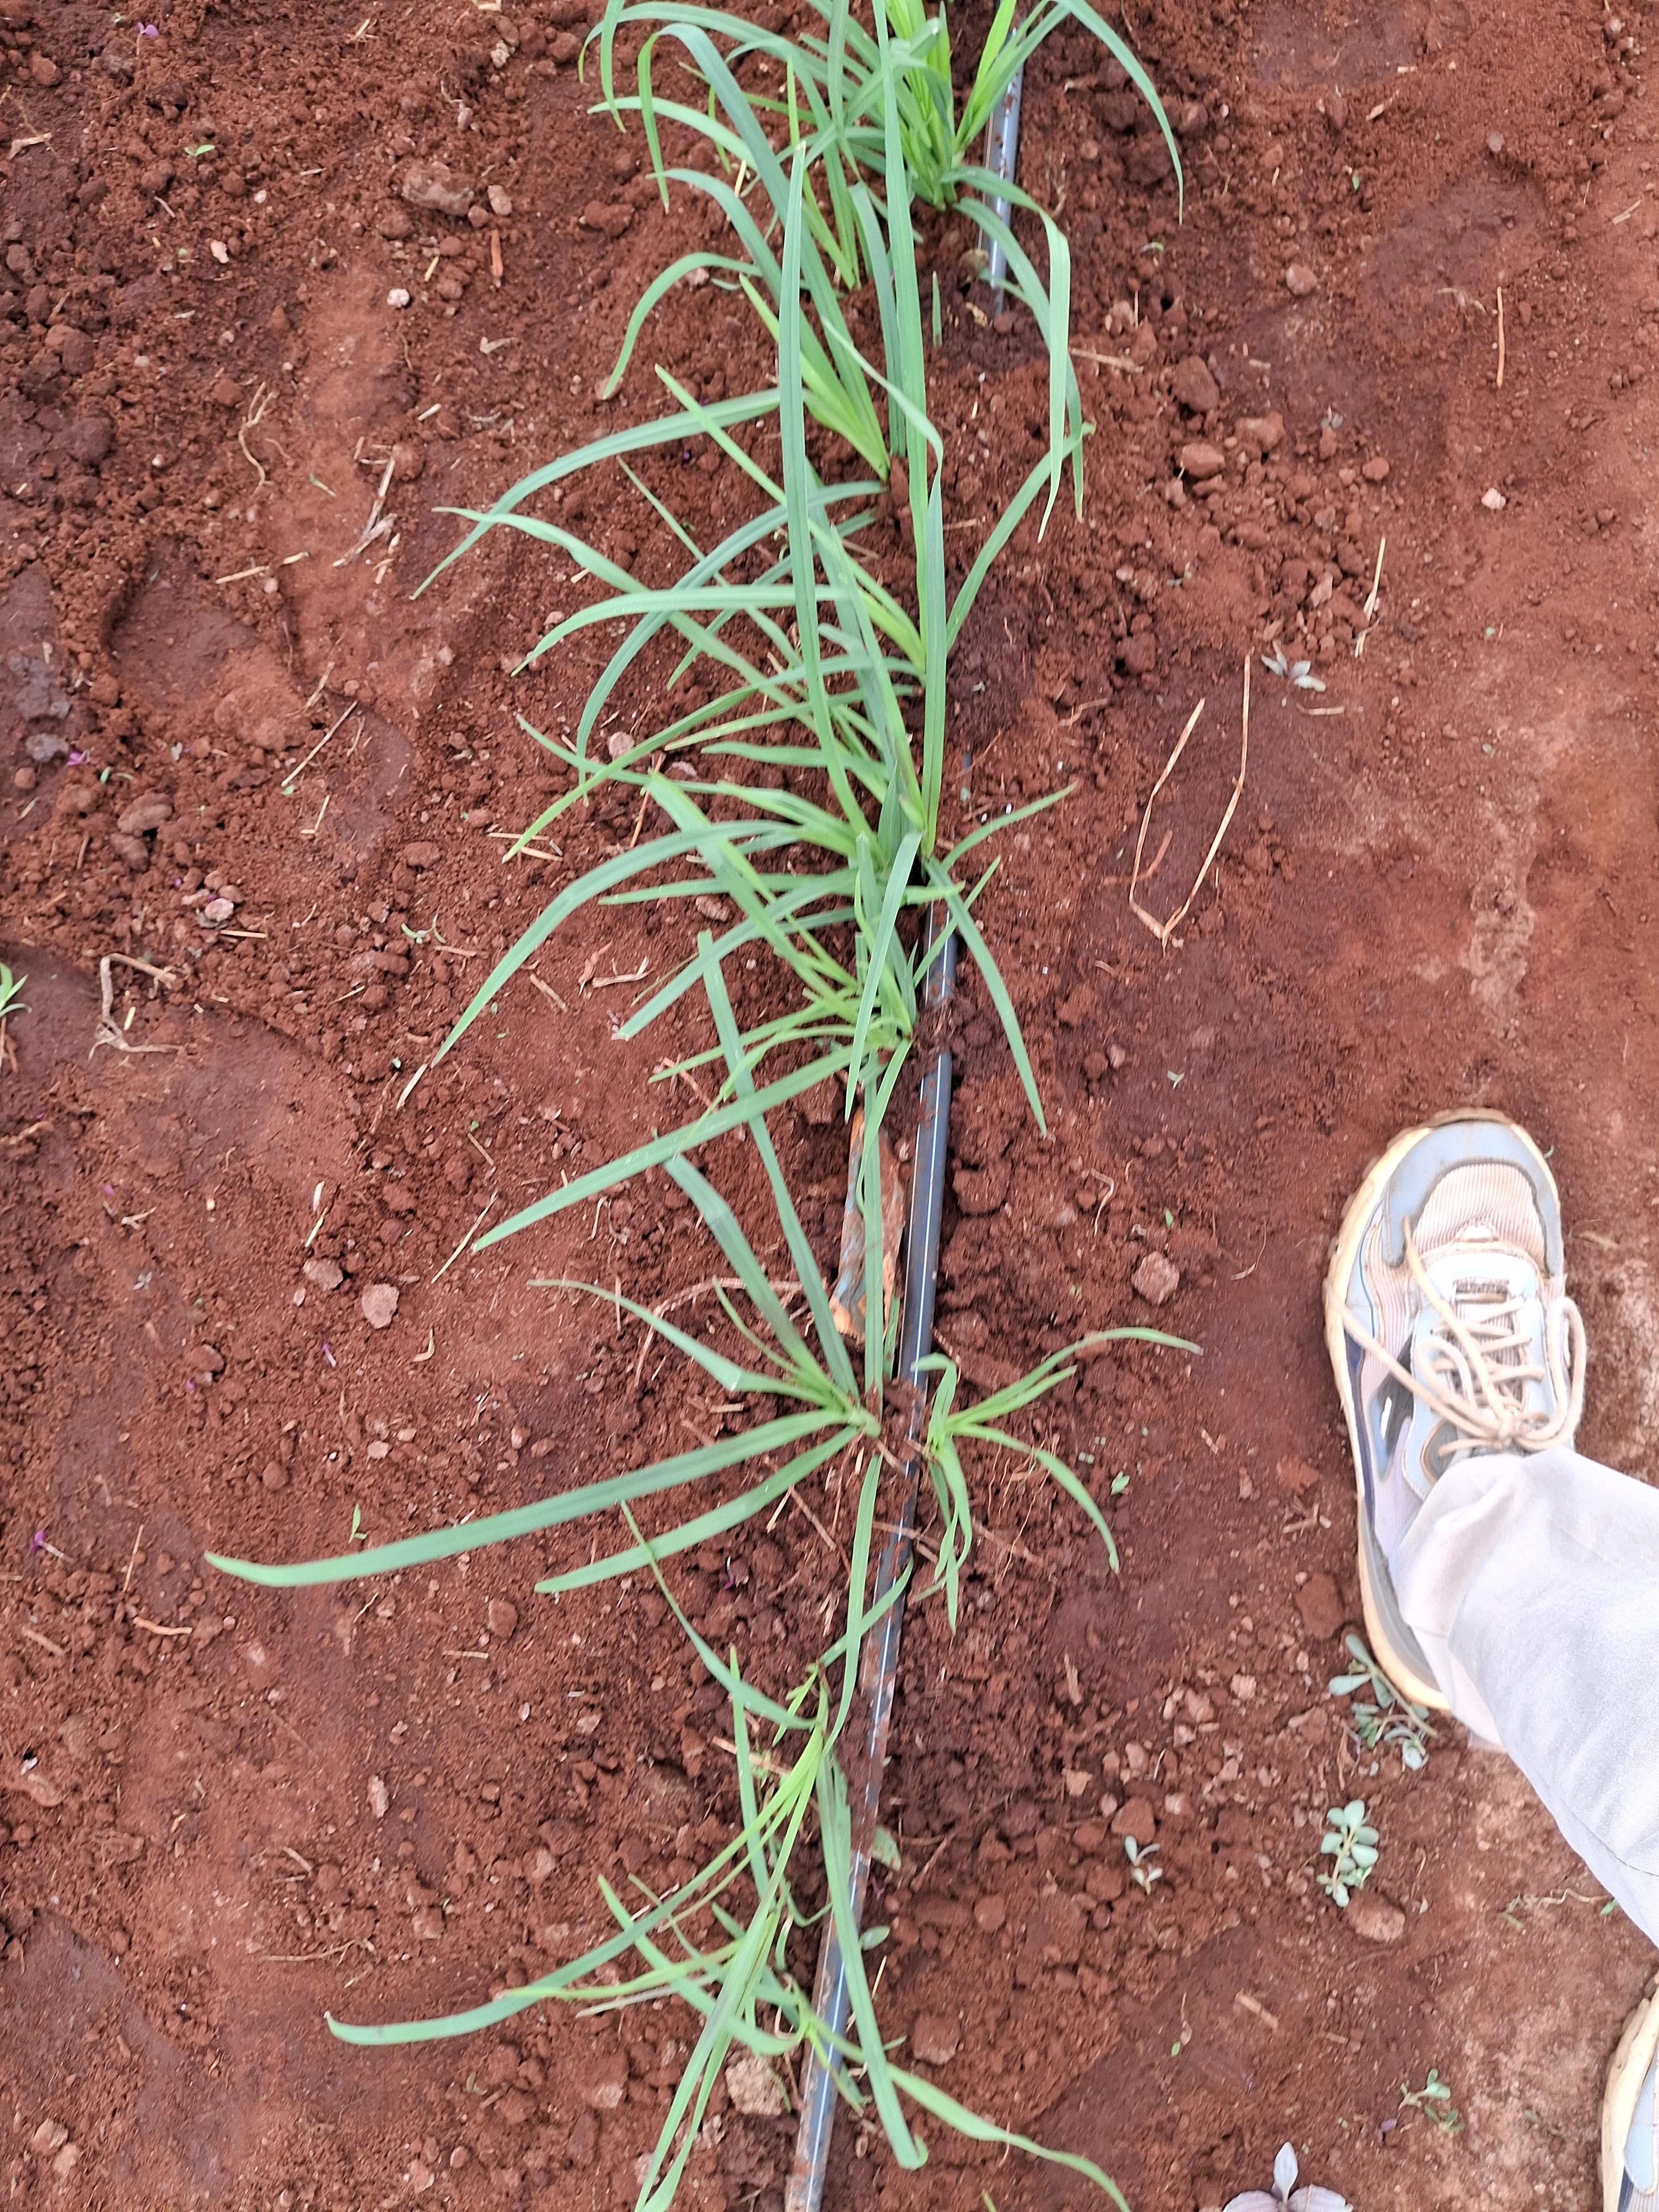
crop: finger millet
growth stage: vegetative
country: Kenya
